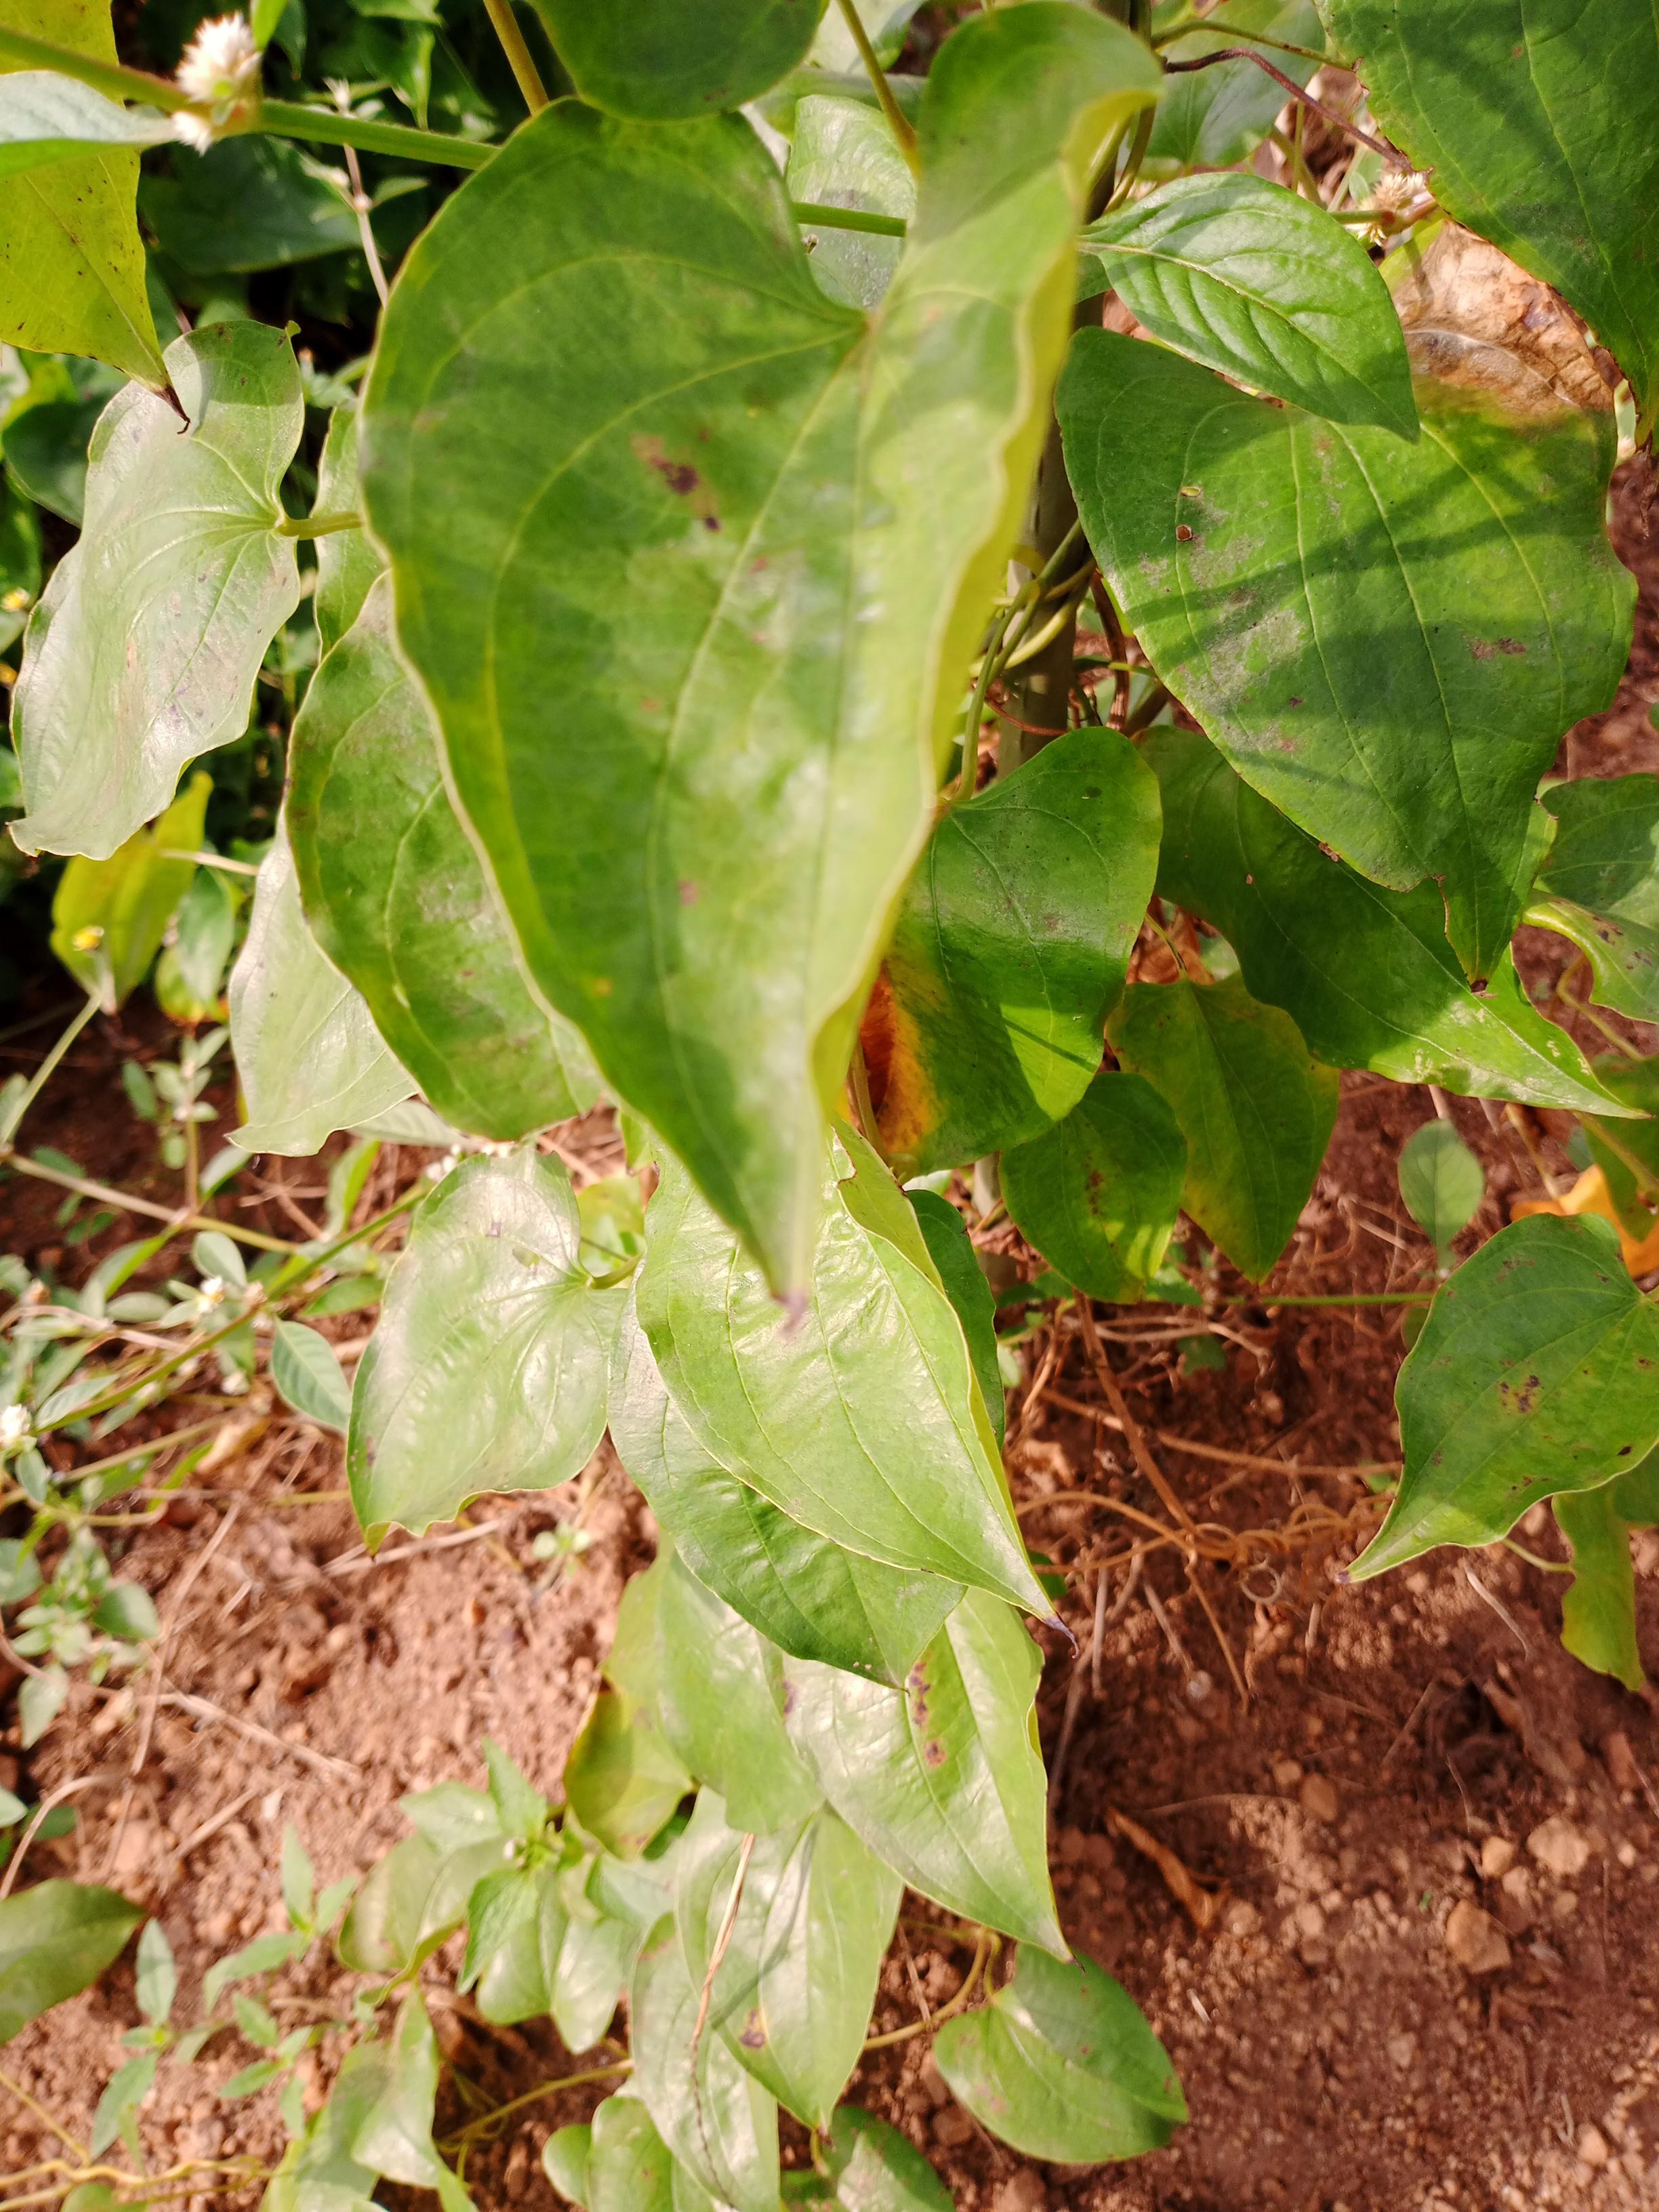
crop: yam
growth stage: vegetative
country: Nigeria
